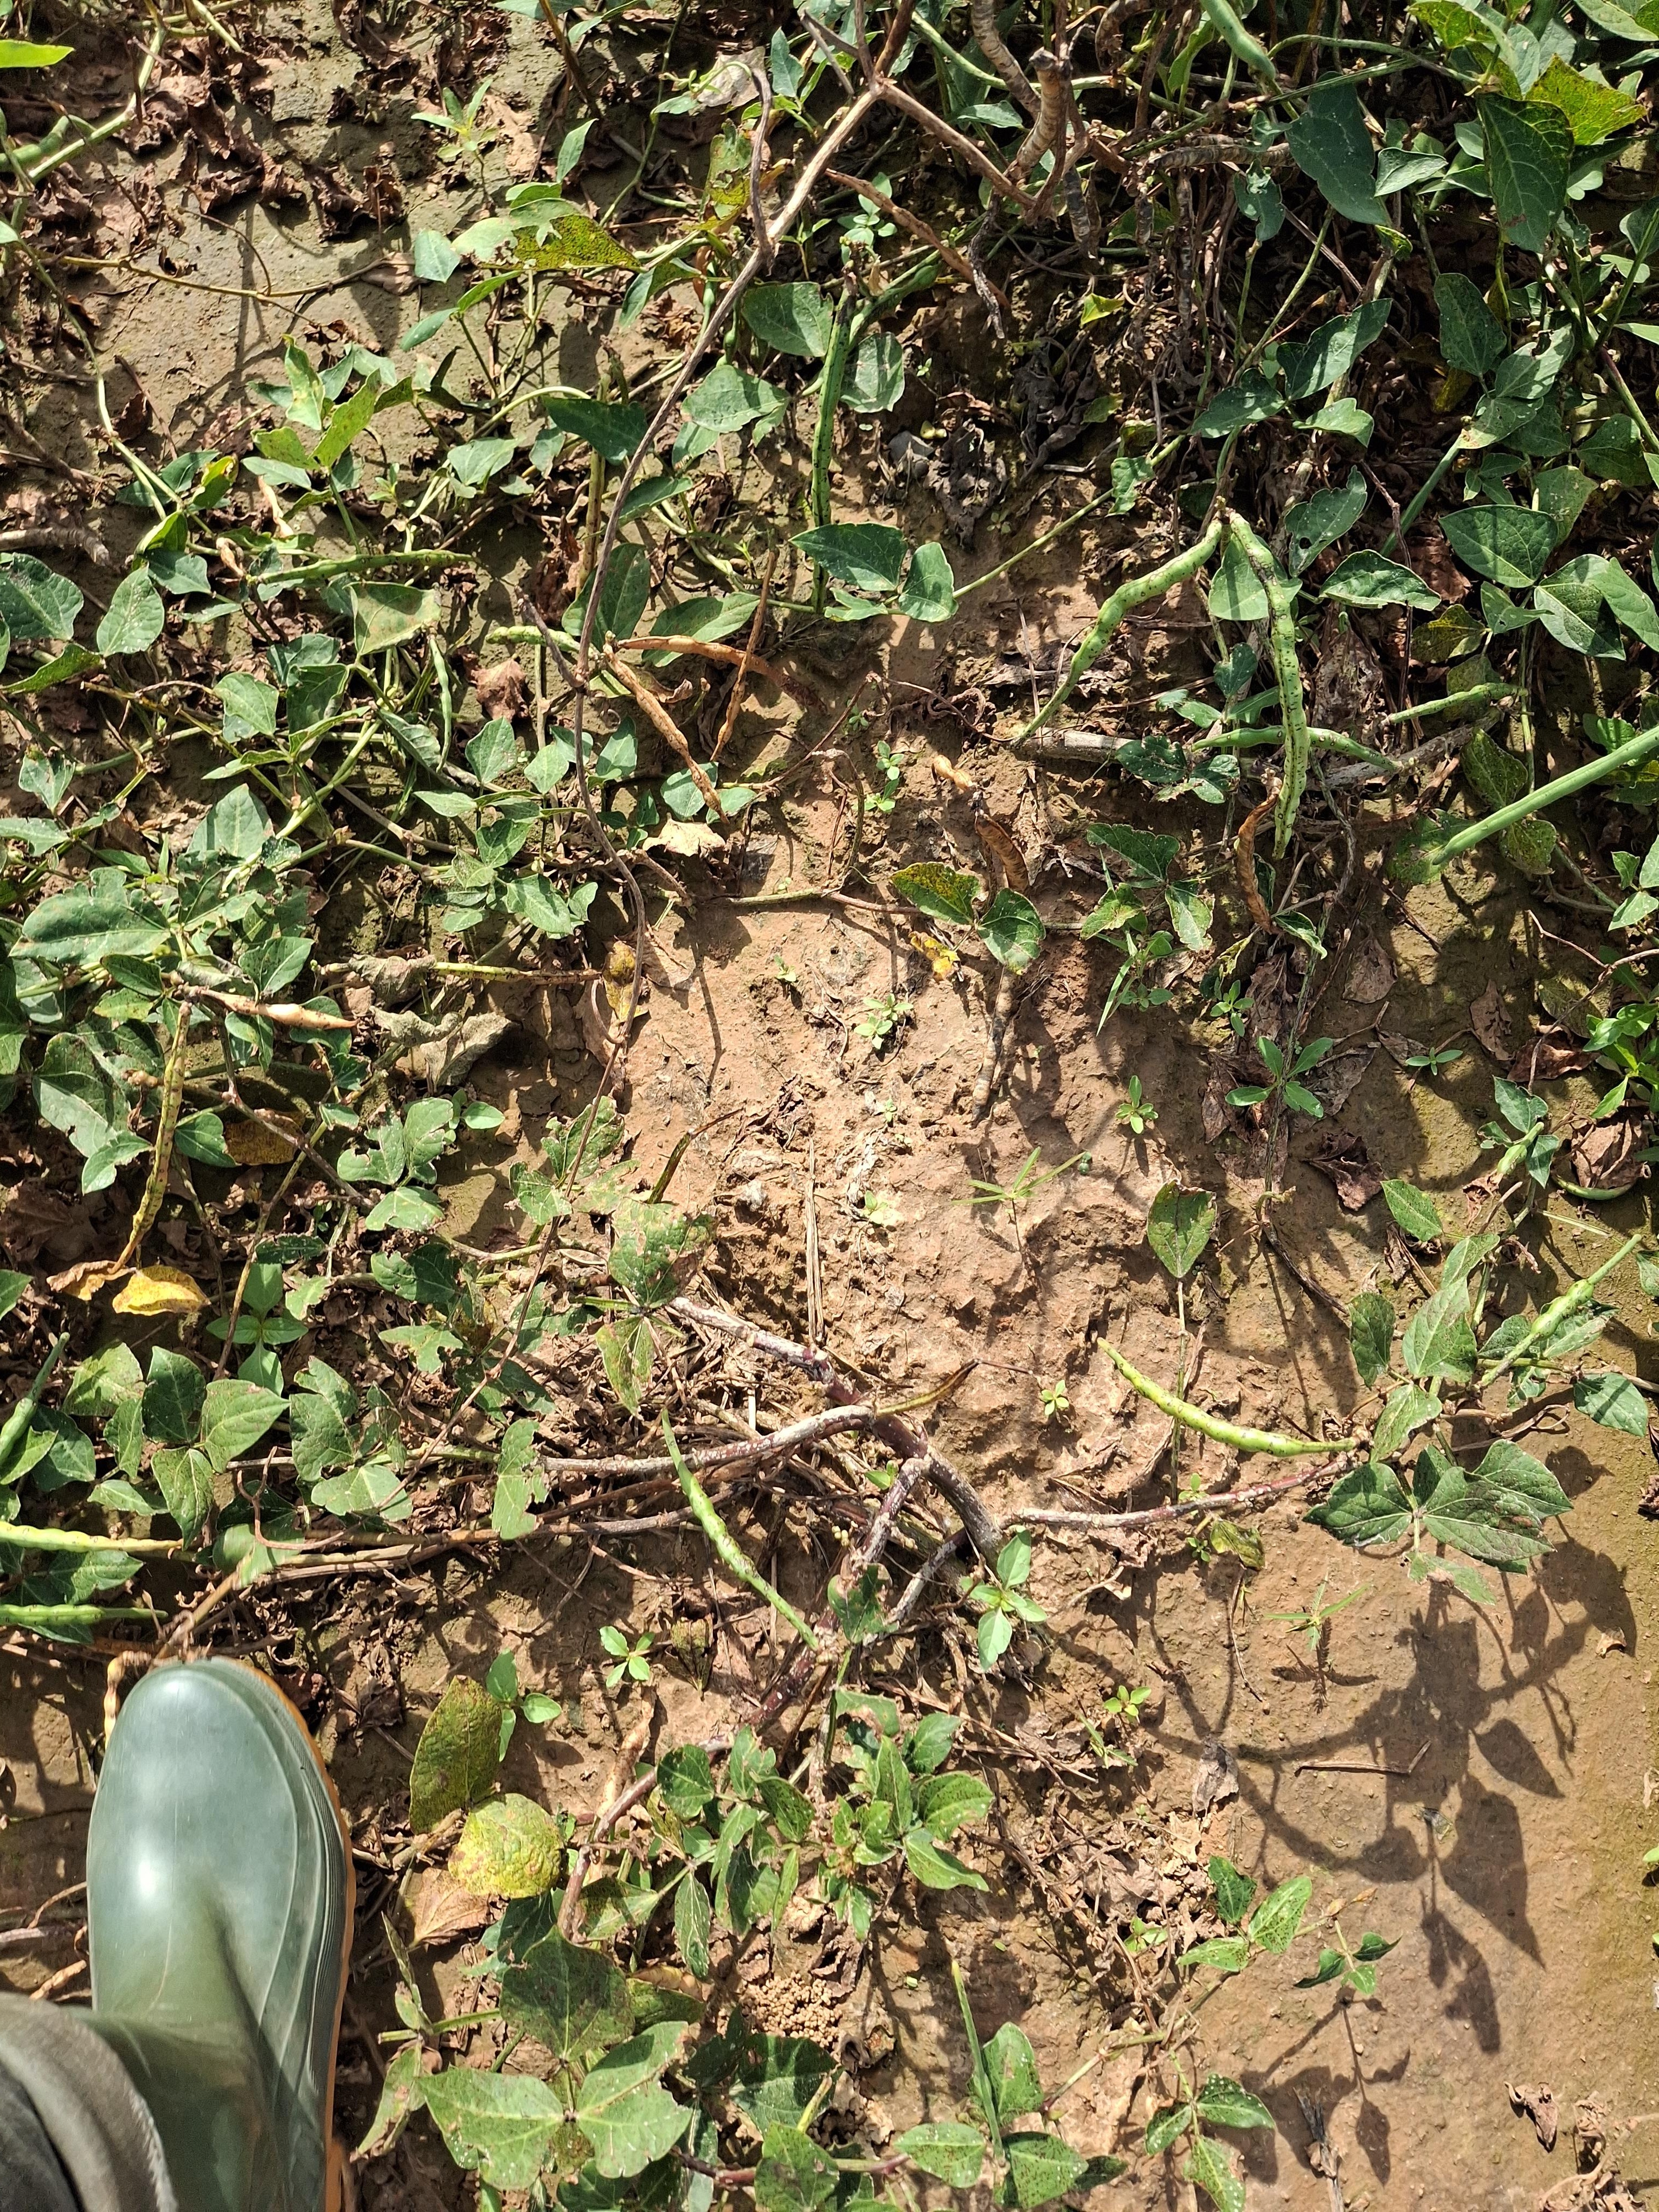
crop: cowpea
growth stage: maturity
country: Nigeria
